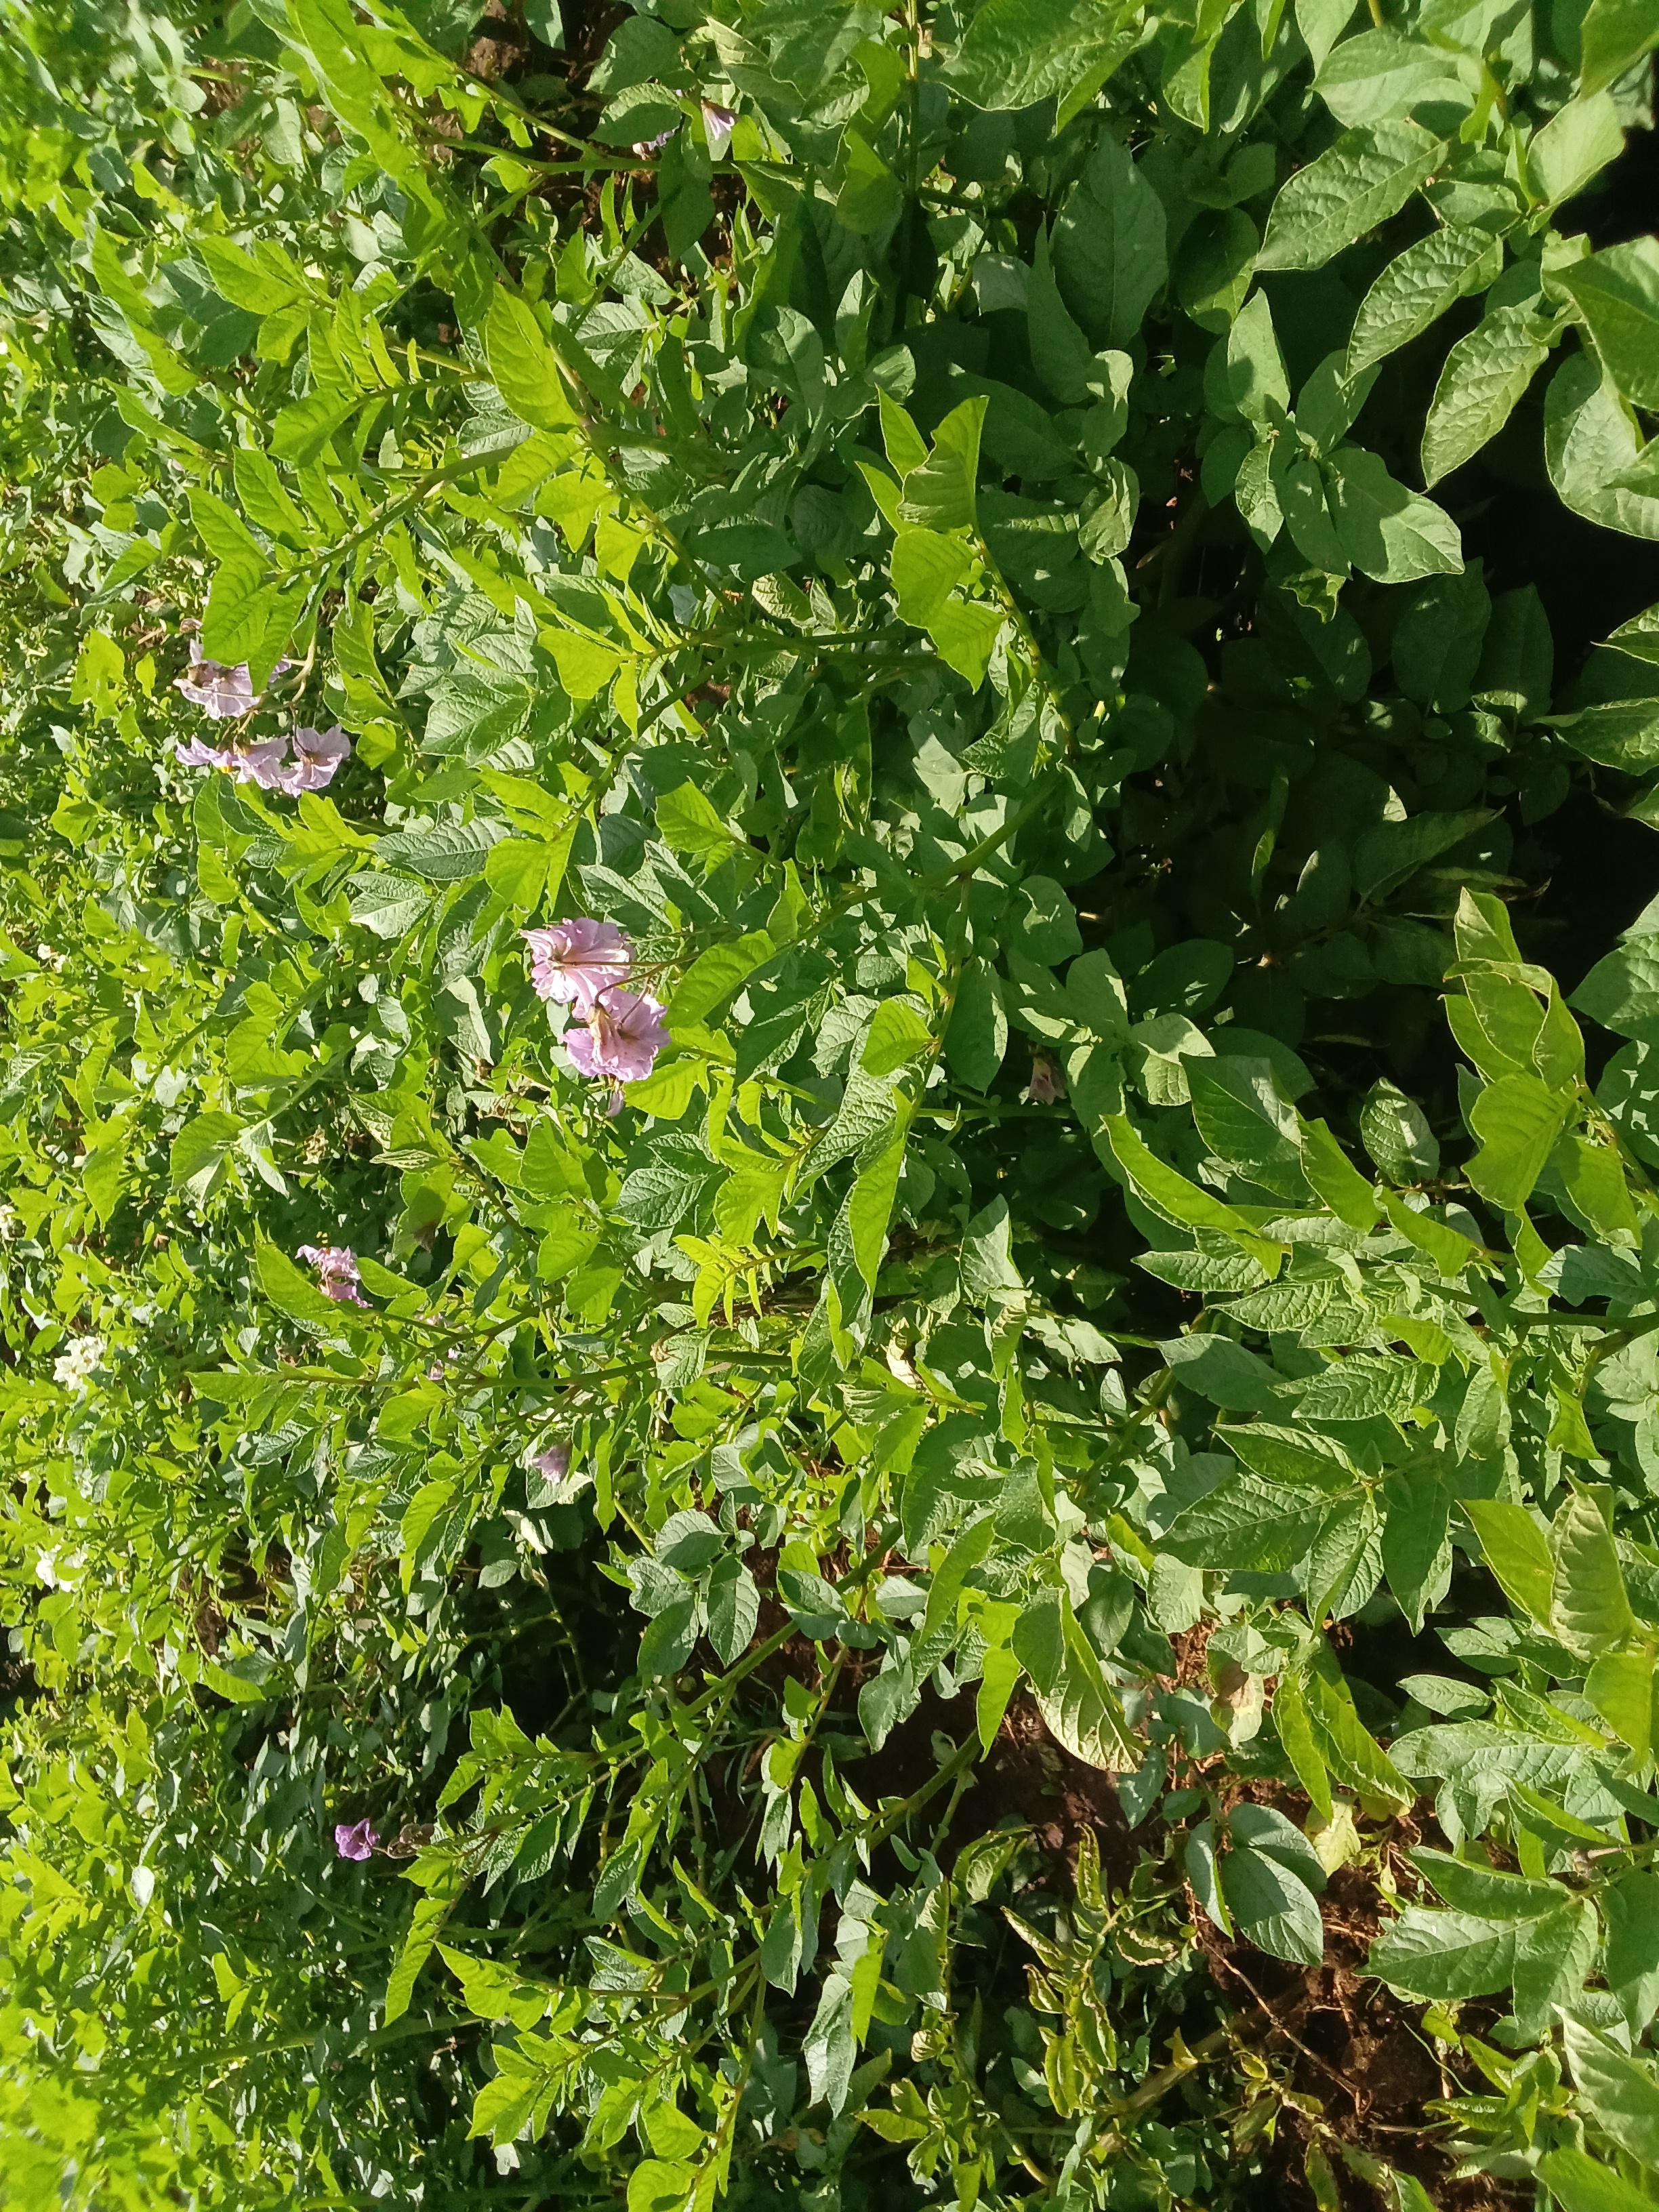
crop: potato
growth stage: vegetative
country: Kenya
